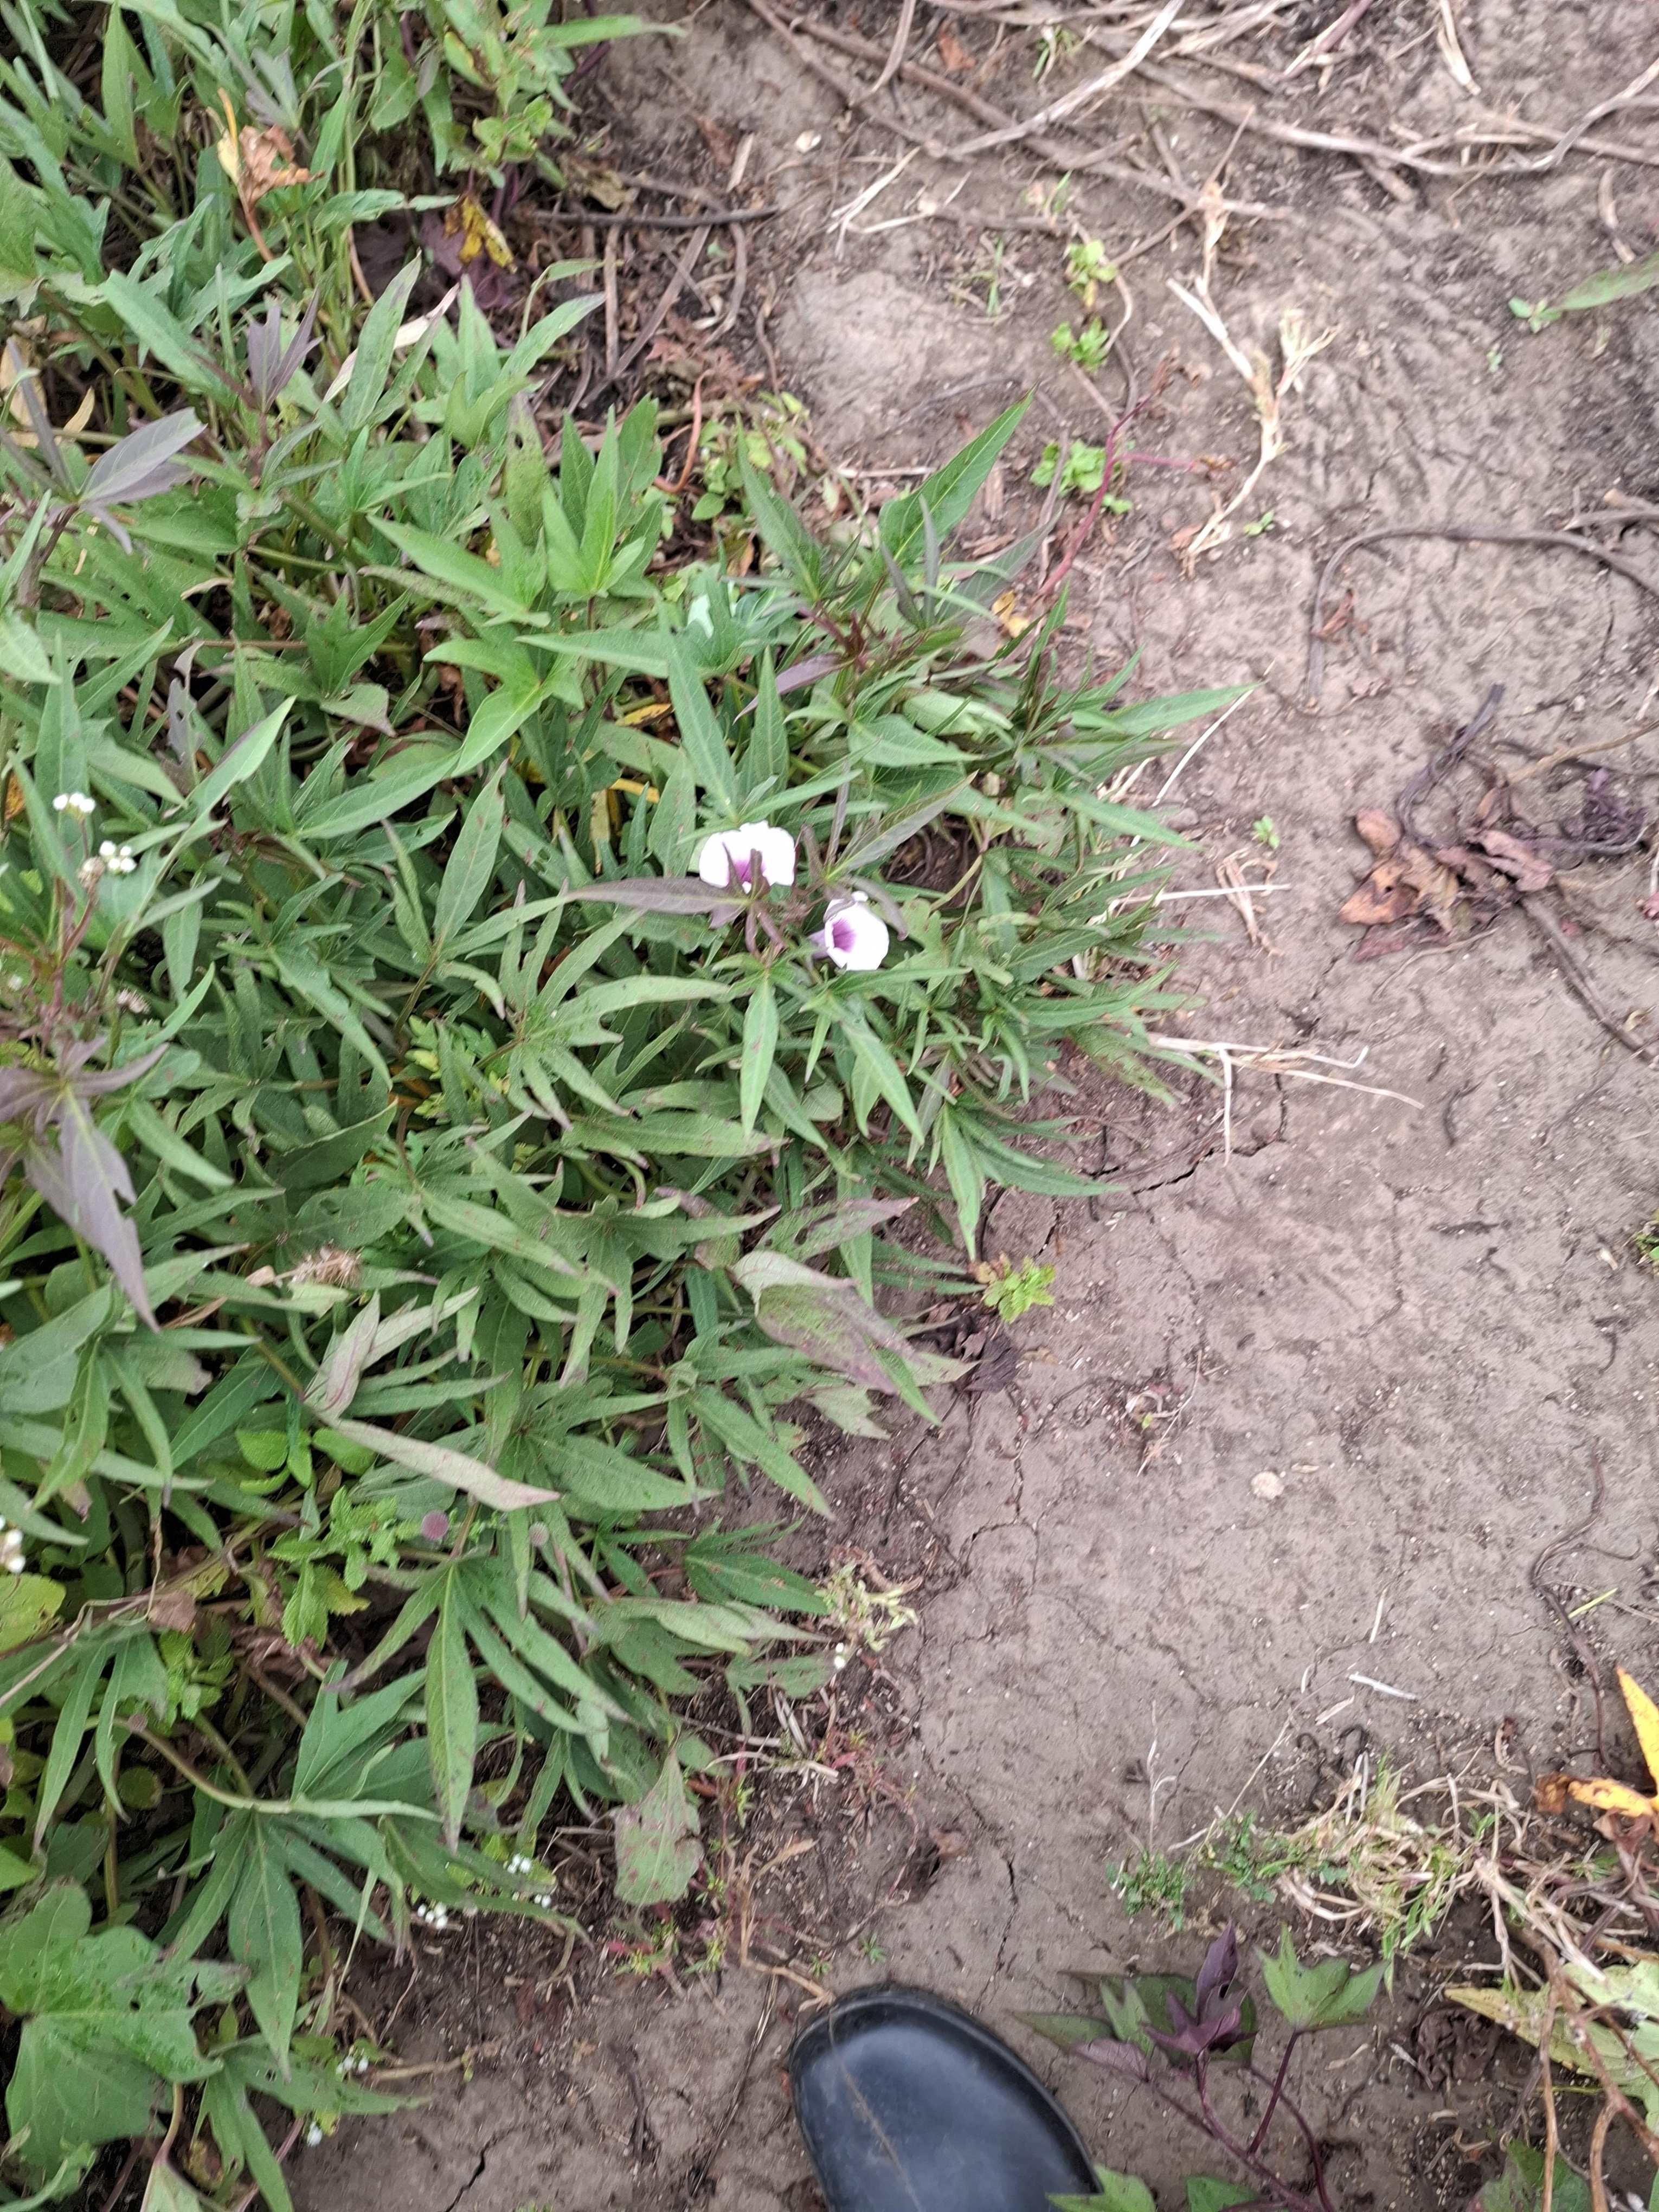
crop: sweet potato
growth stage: flowering
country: Tanzania
